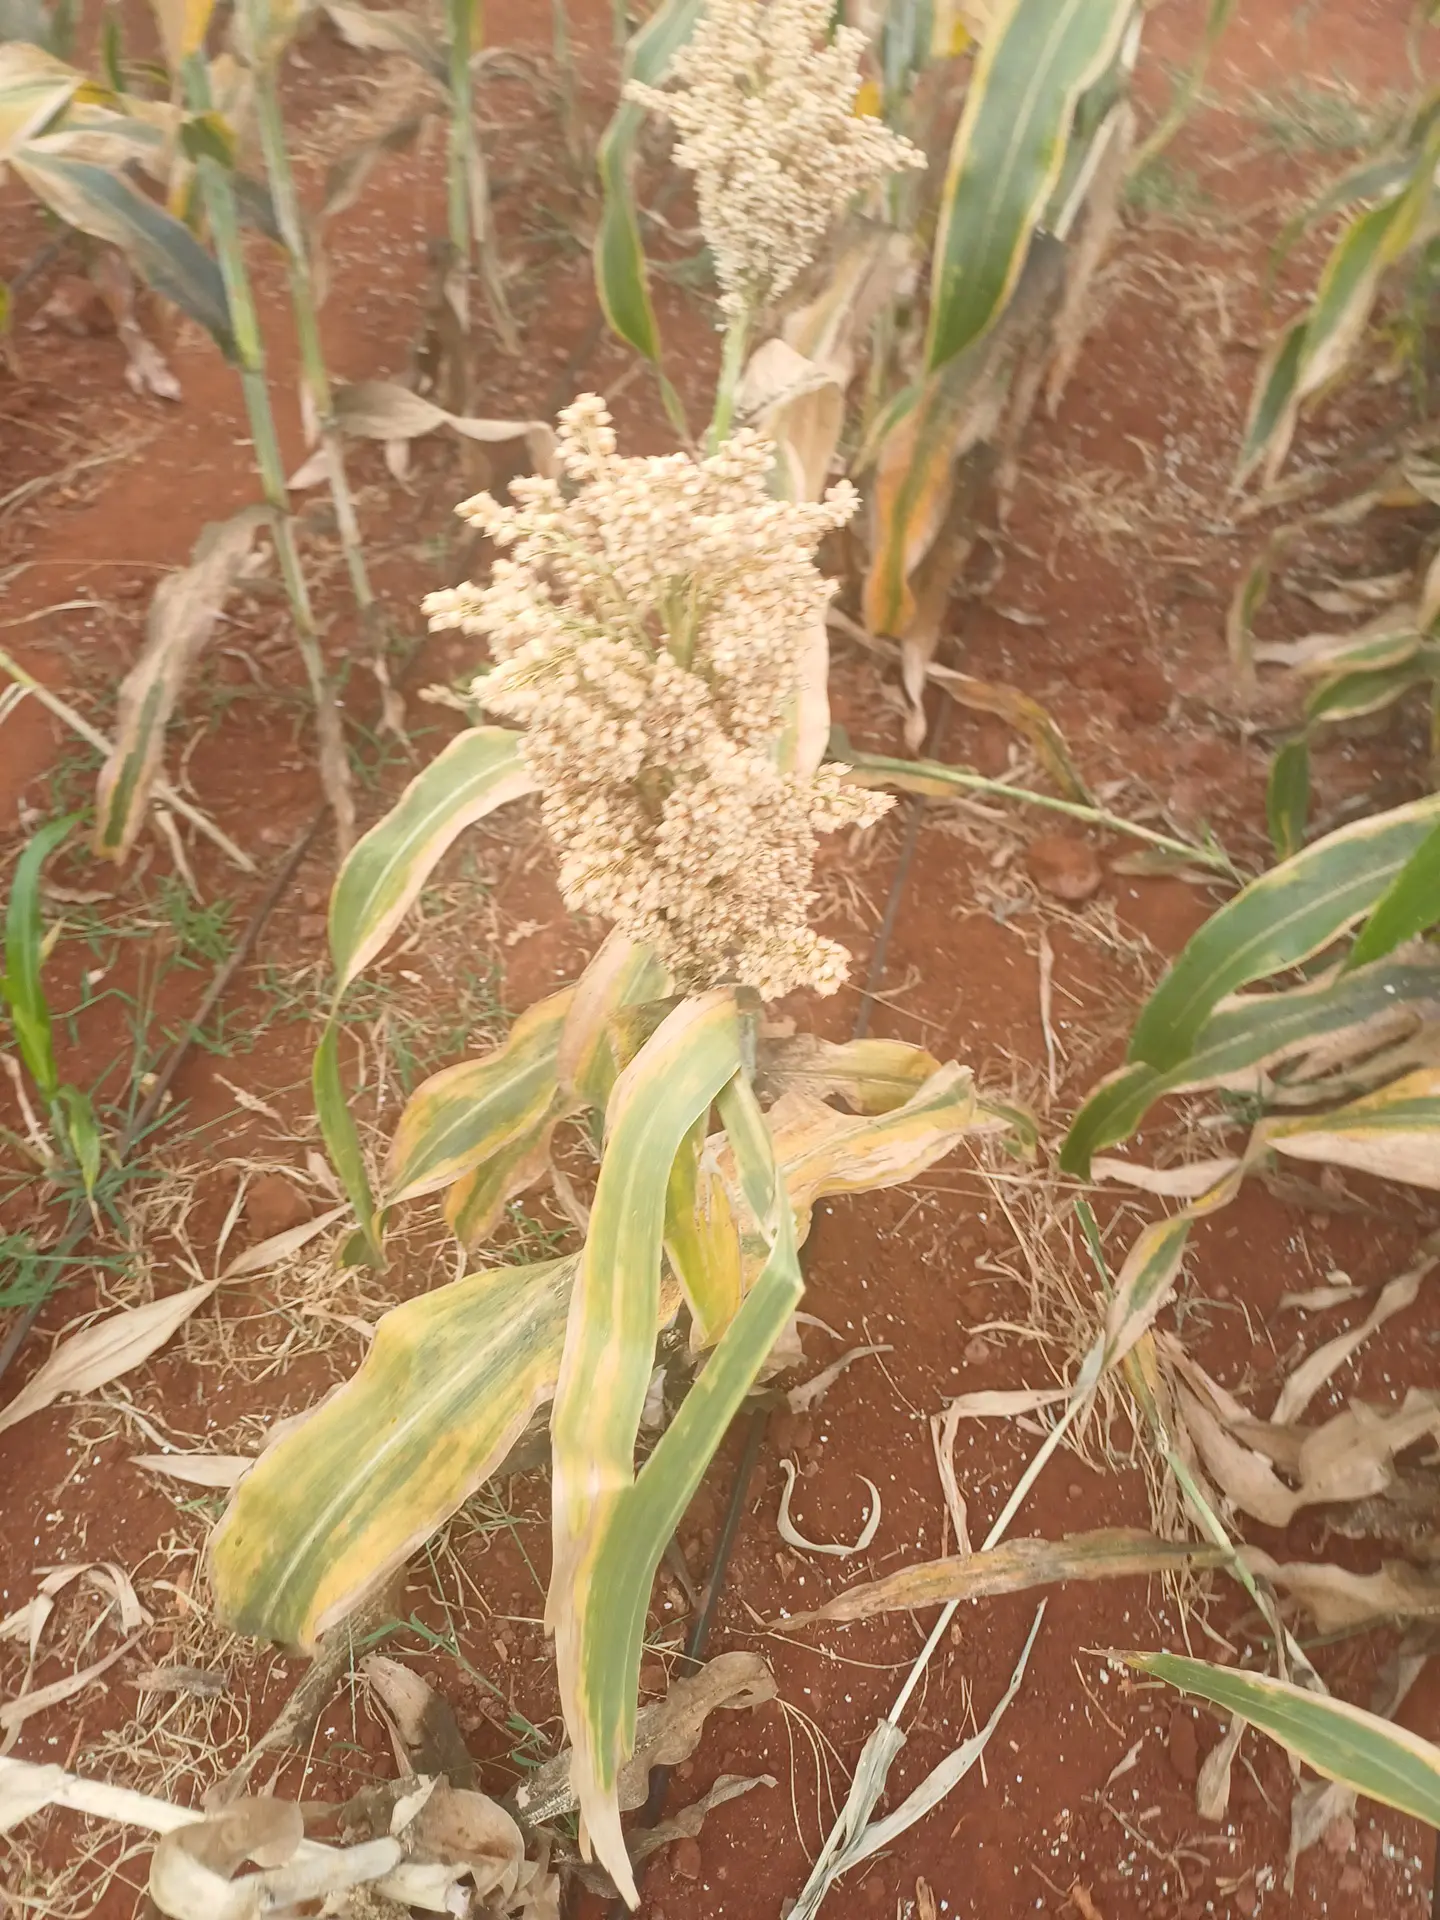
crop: sorghum
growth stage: maturity
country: Kenya
